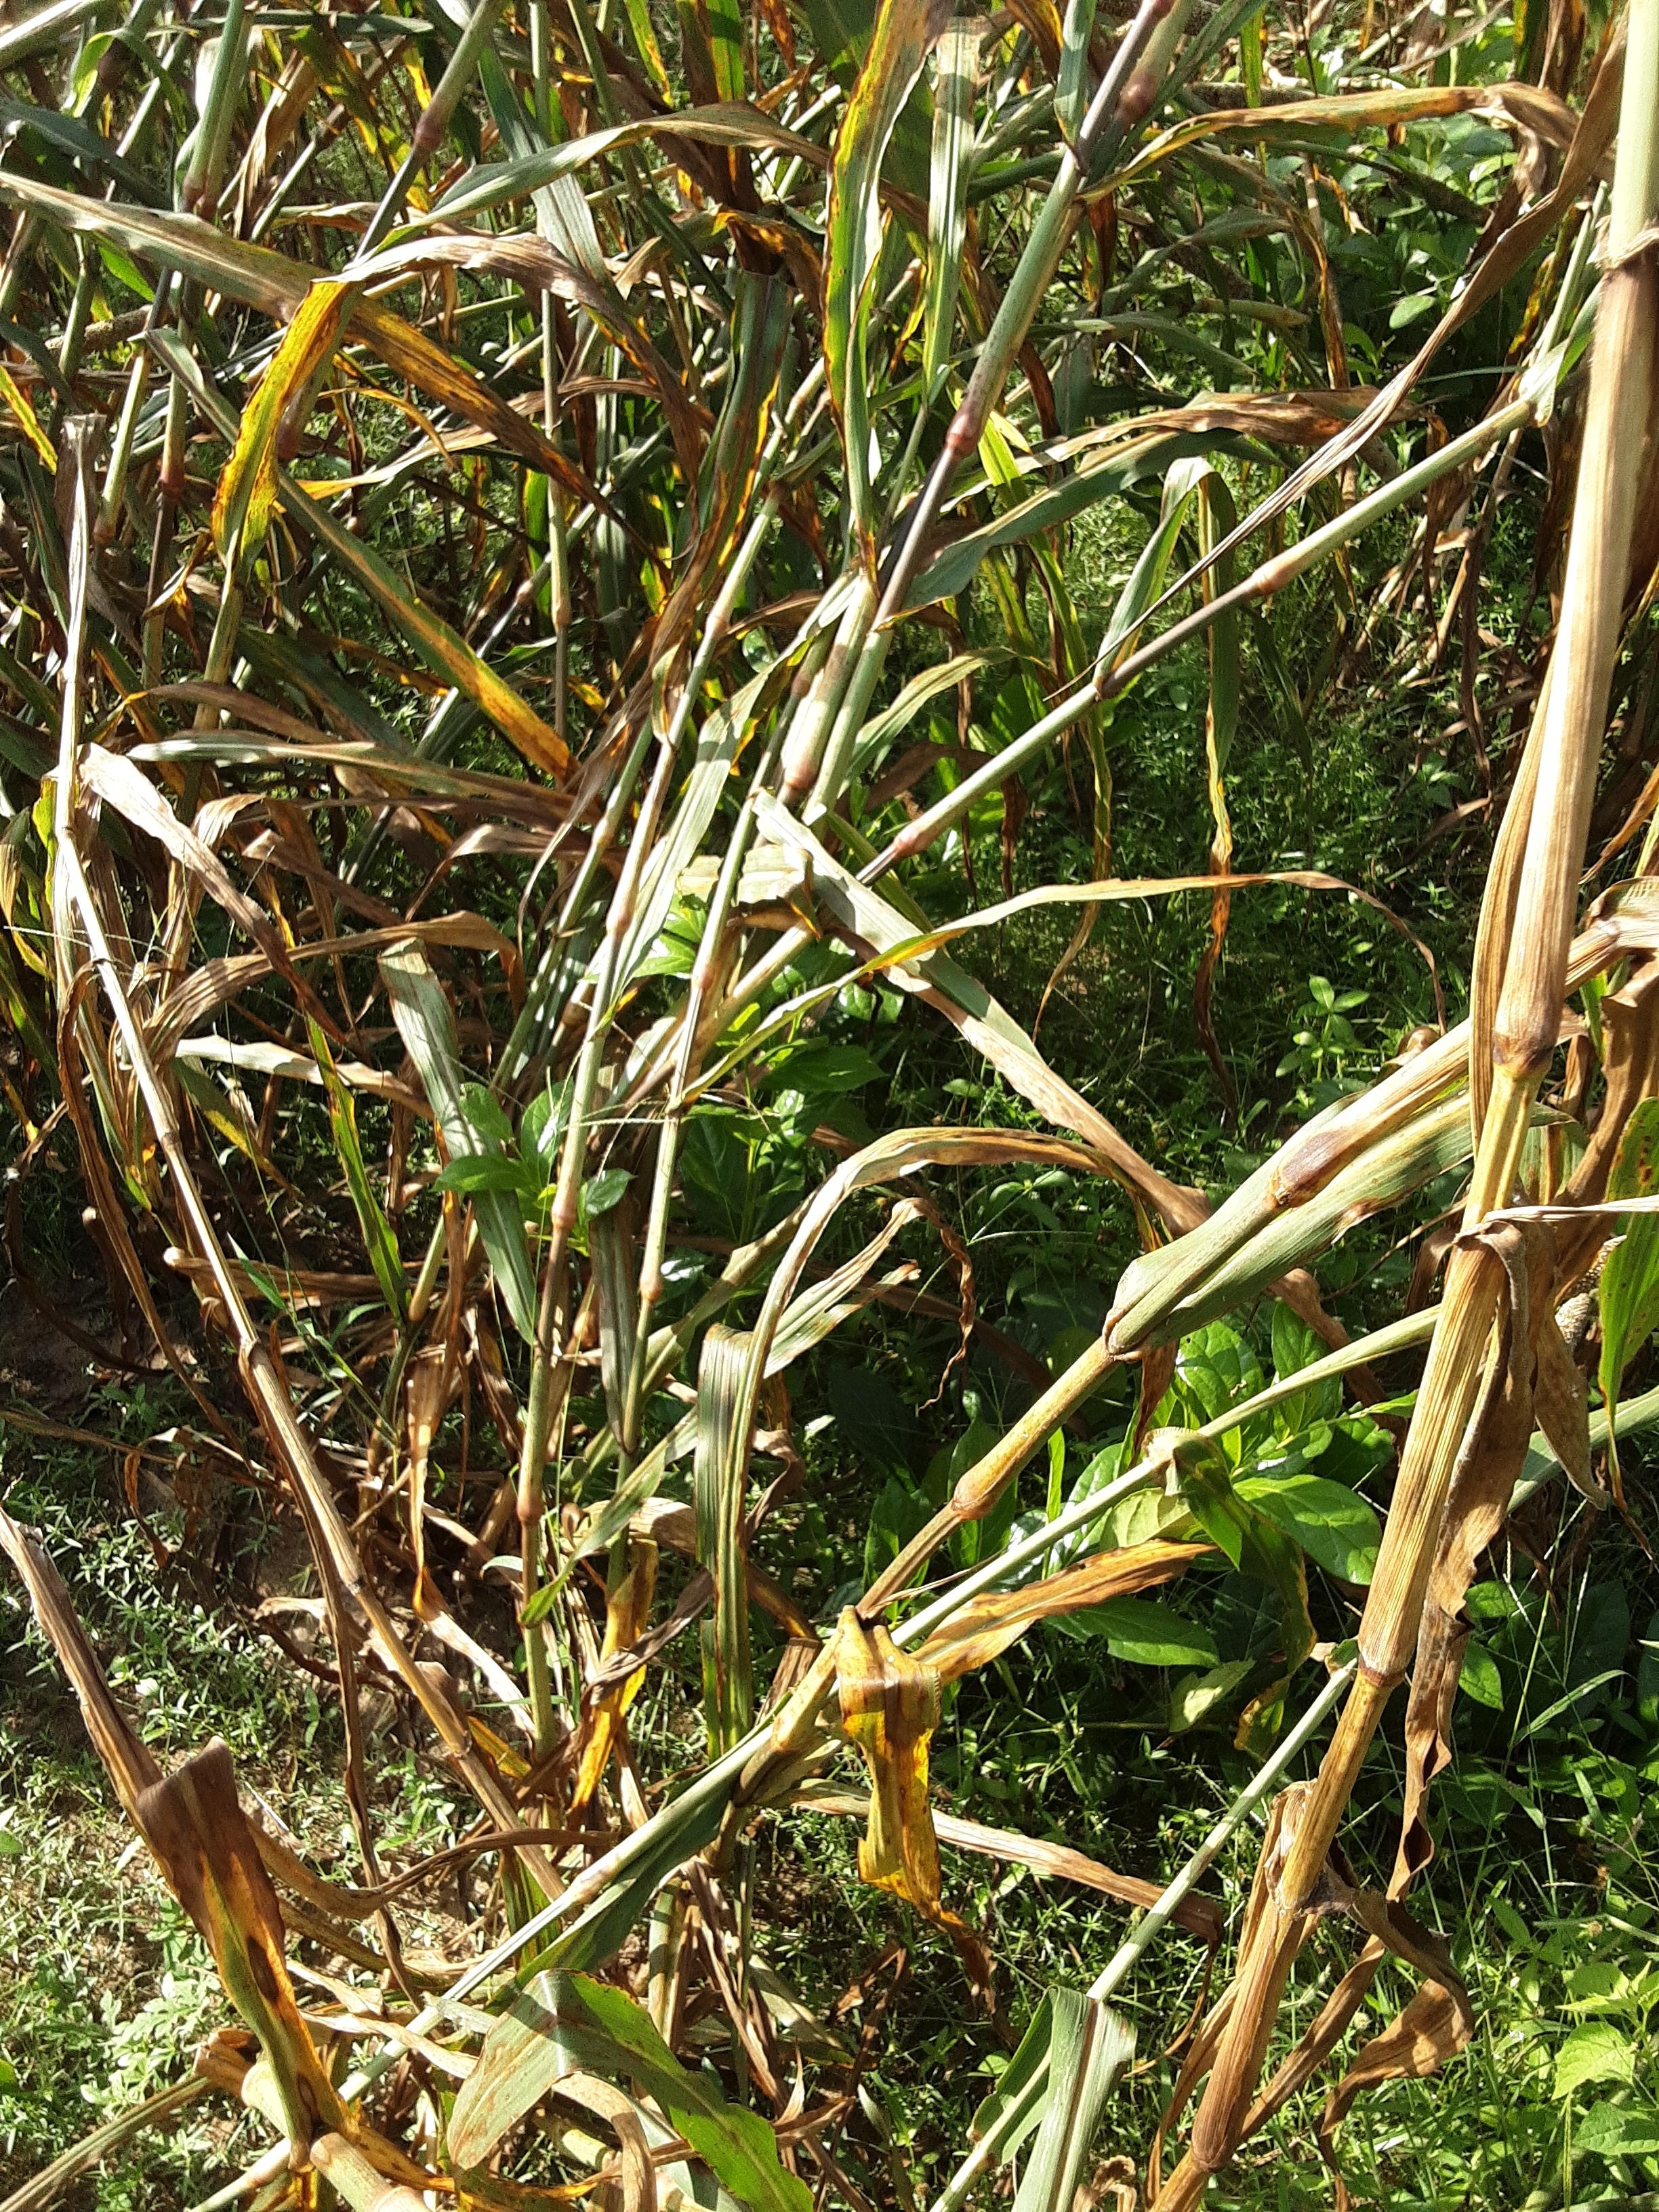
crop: pearl millet
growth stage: filling grain
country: Senegal
